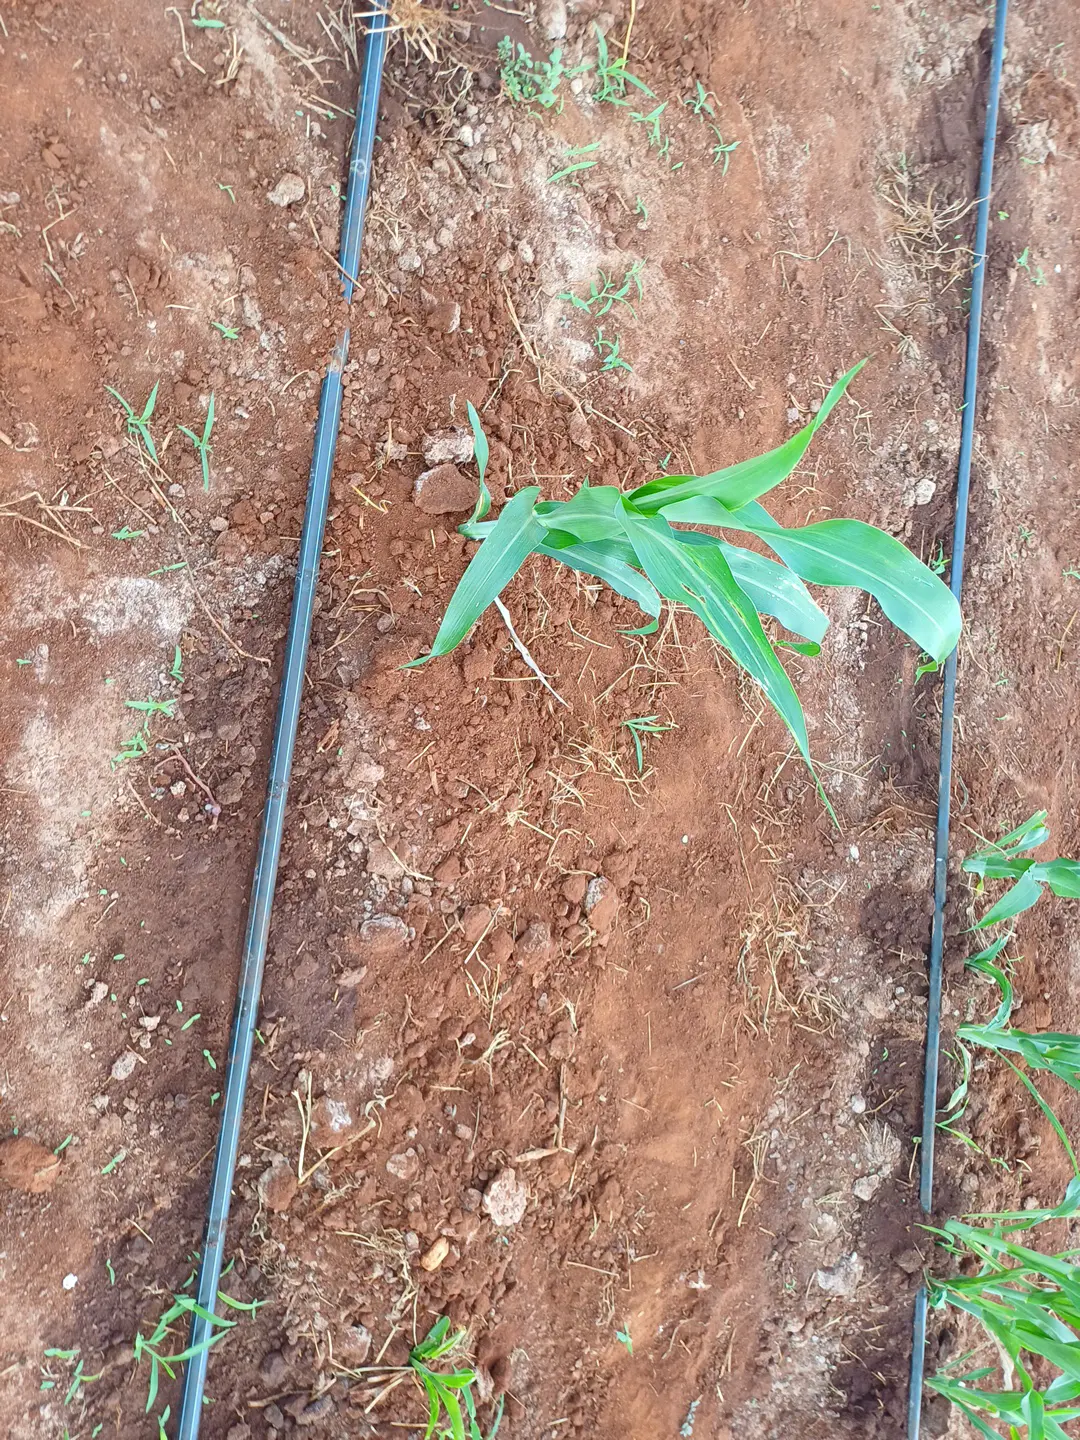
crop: sorghum
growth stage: elongation stem
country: Kenya
